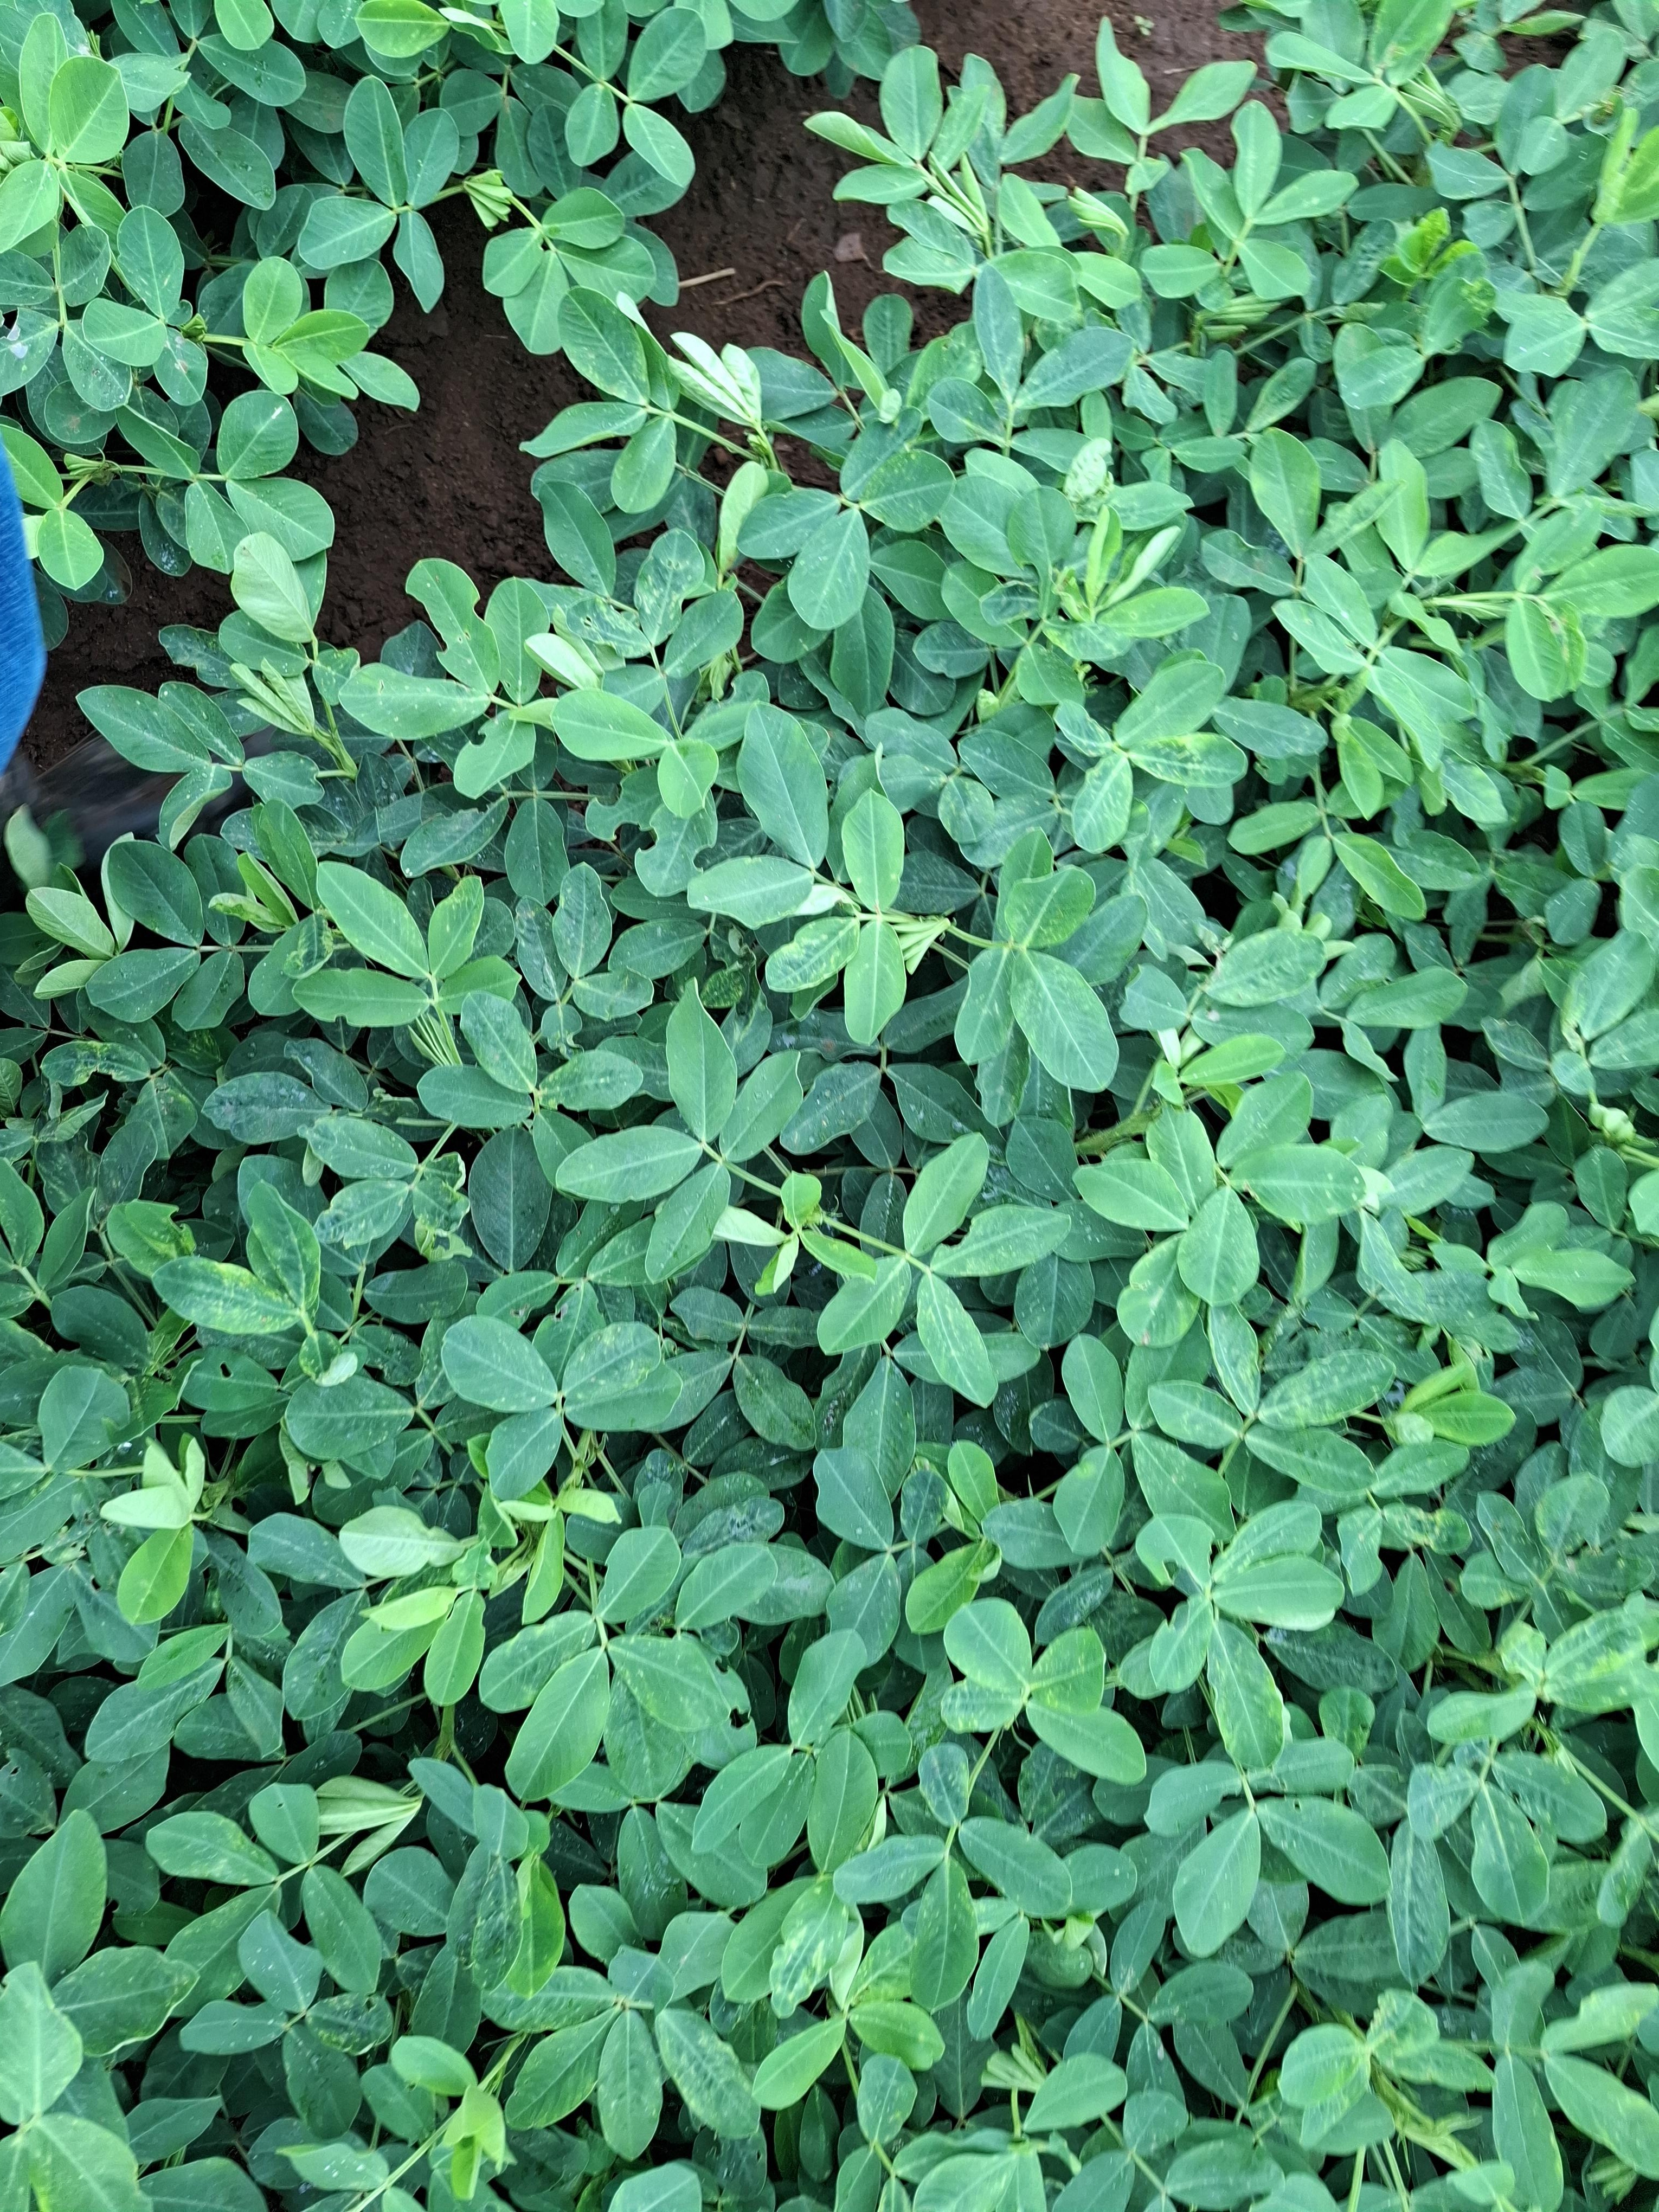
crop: groundnut
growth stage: flowering
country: Kenya
